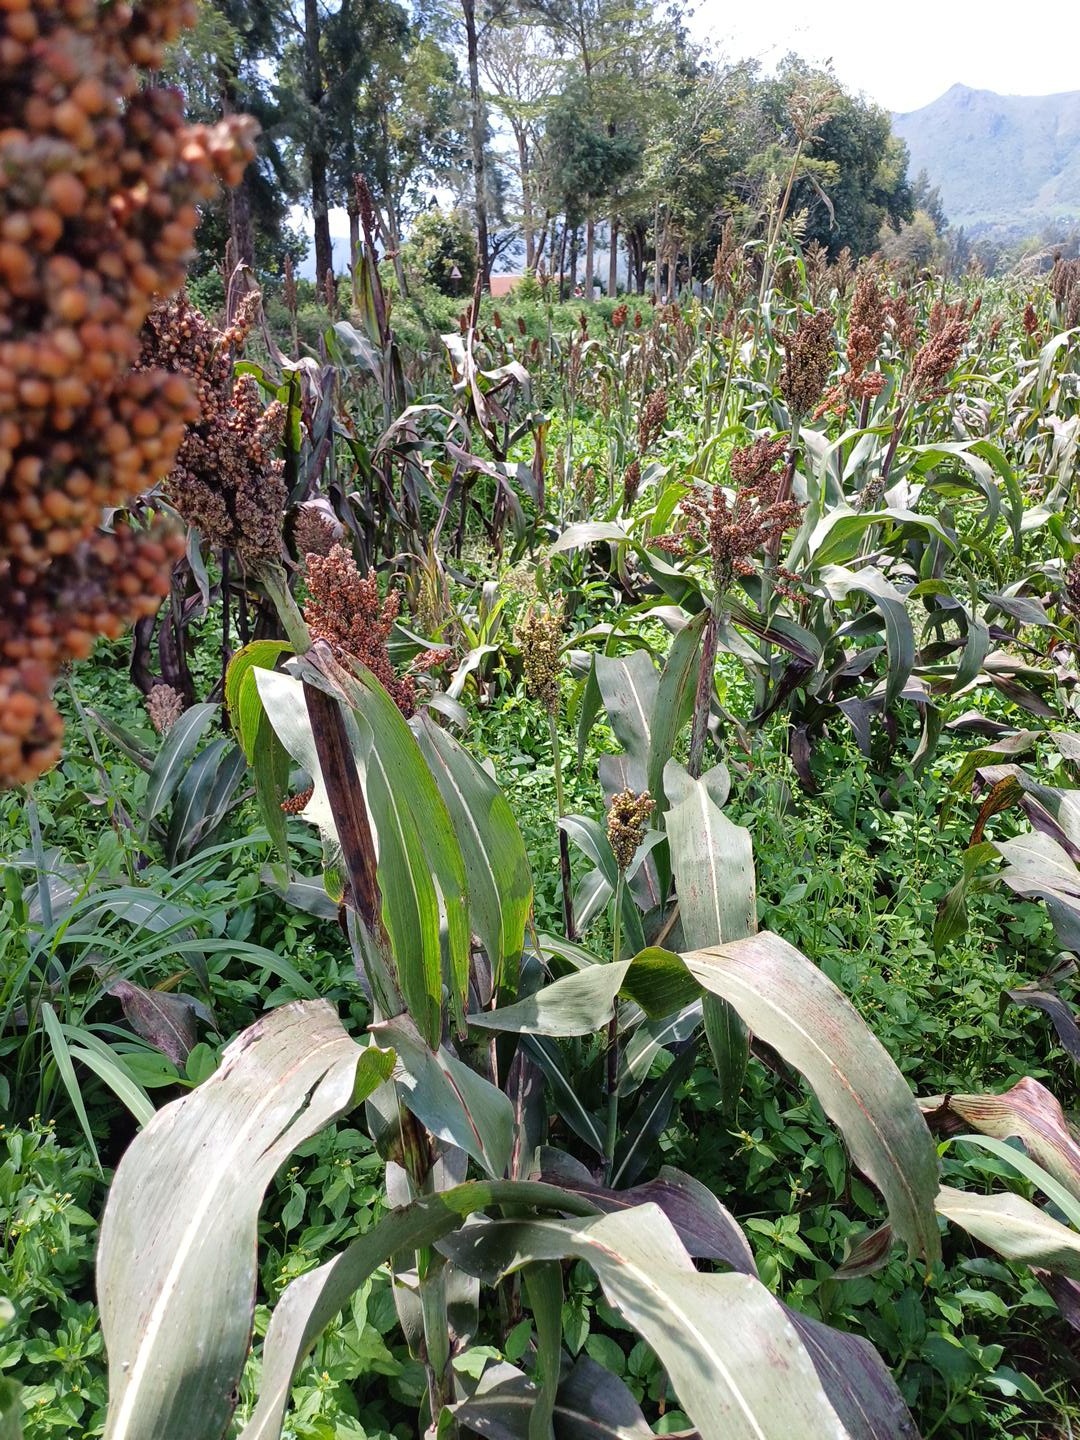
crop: sorghum
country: Kenya
